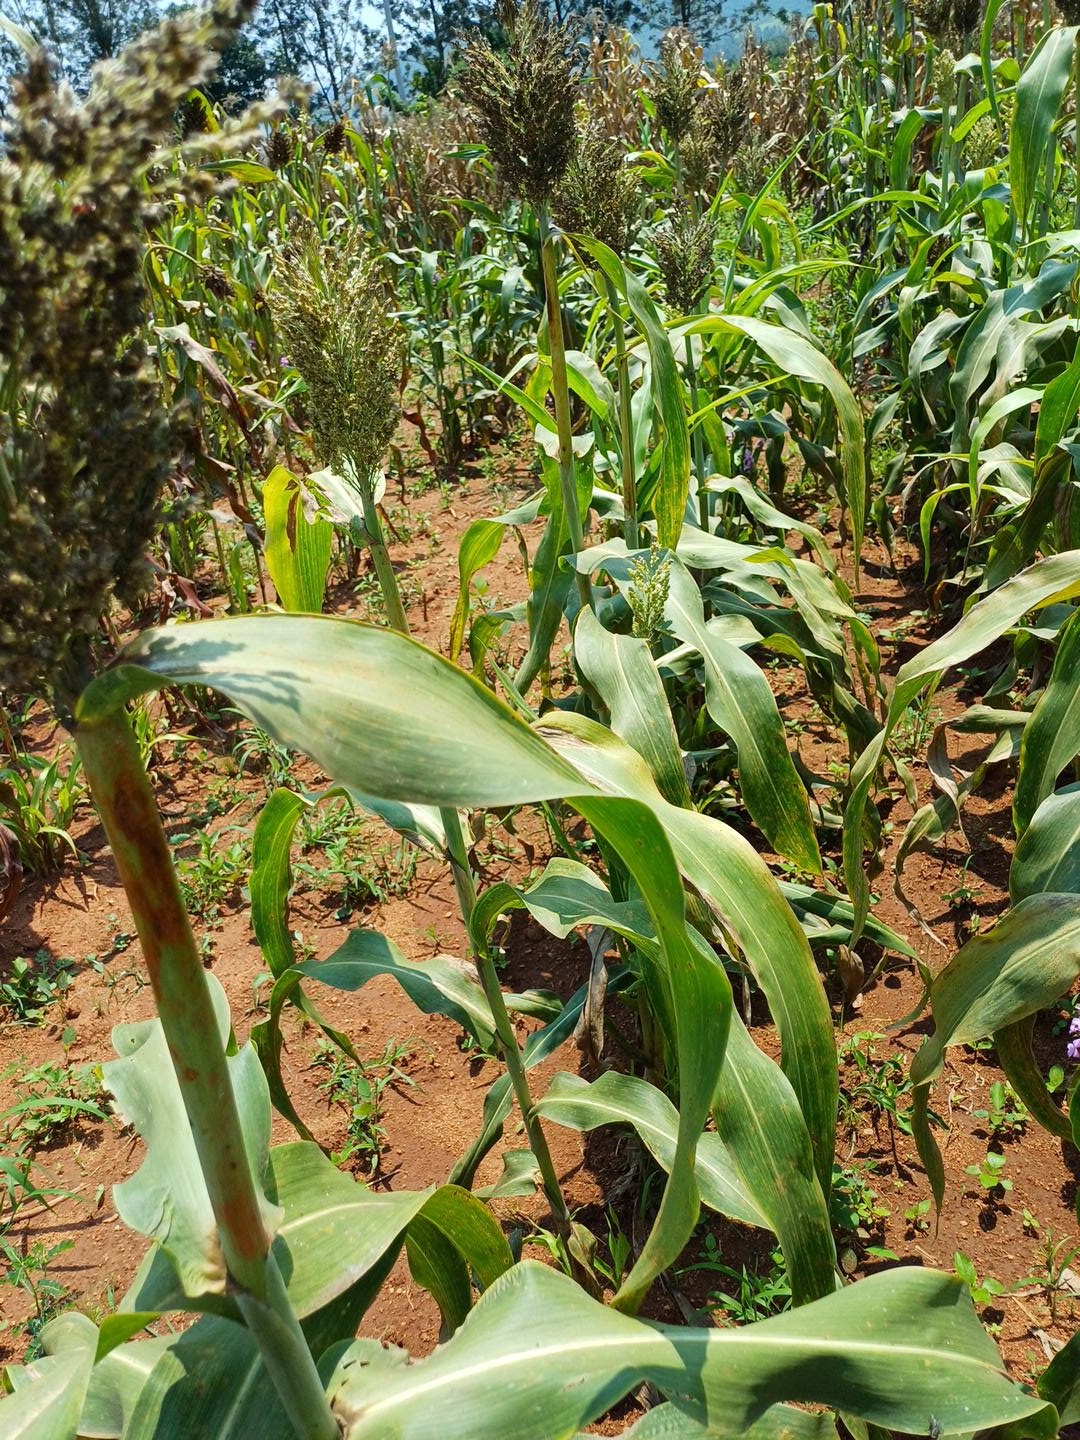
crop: sorghum
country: Kenya
